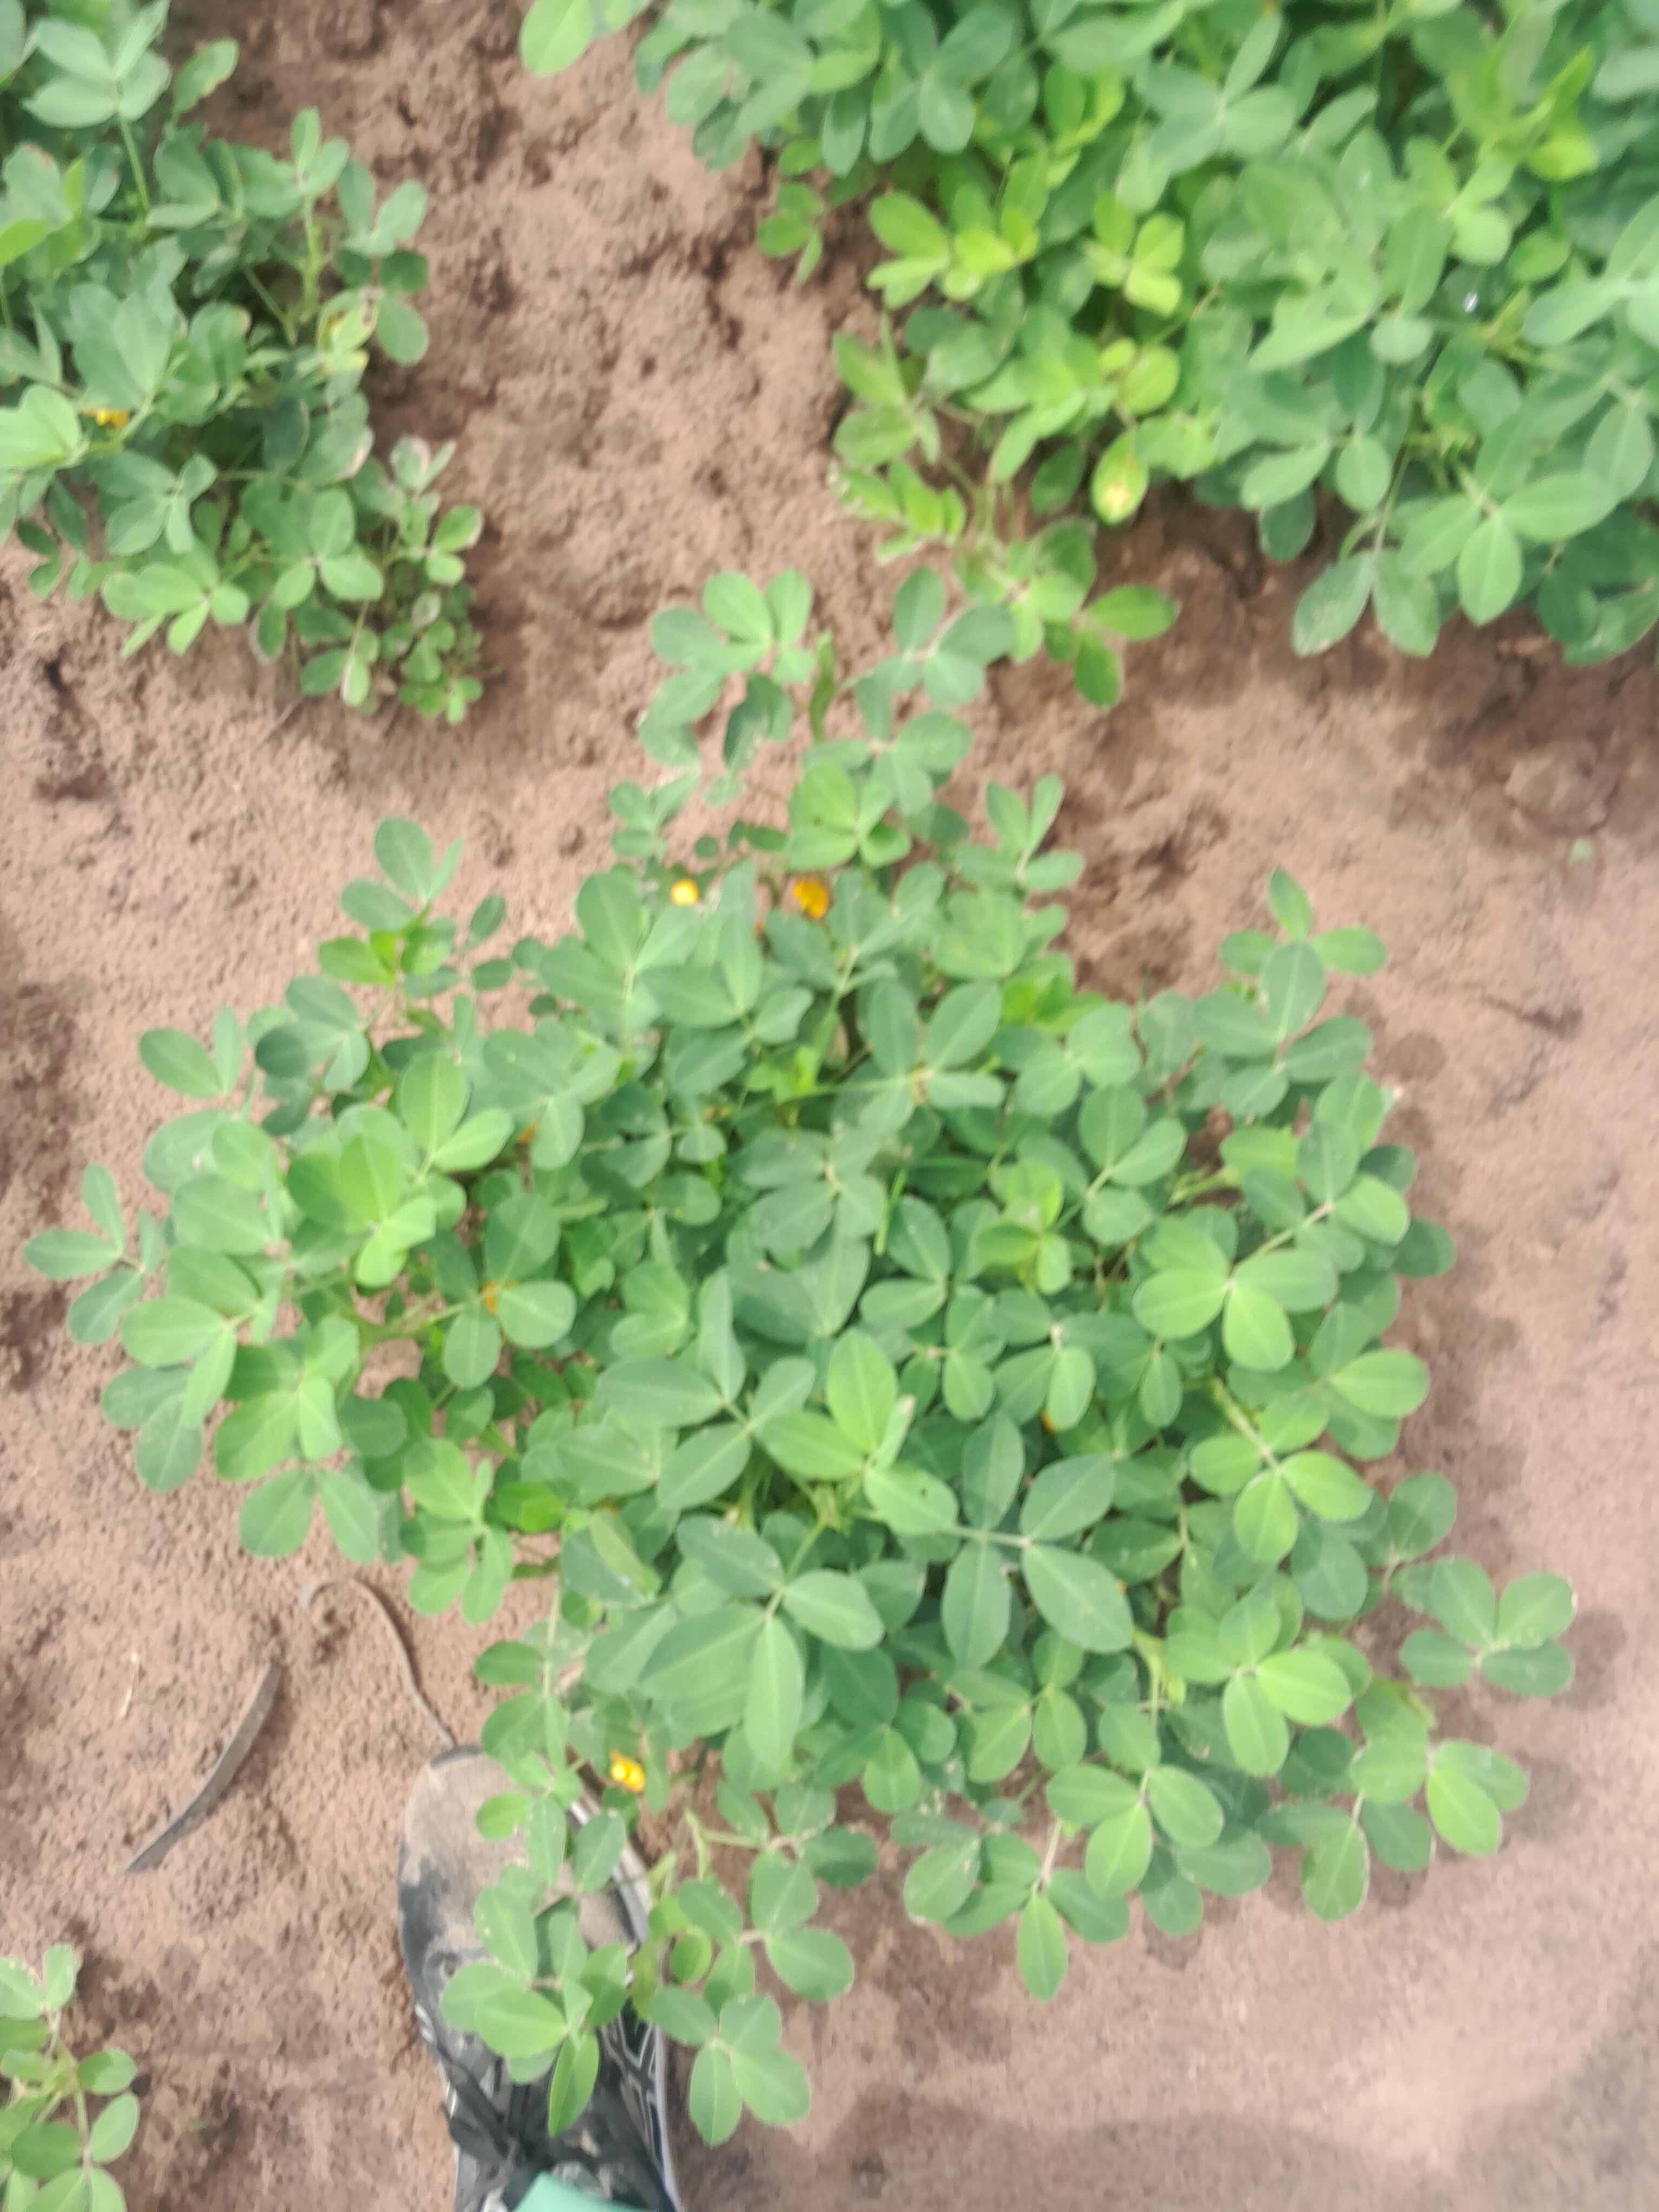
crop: groundnut
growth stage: flowering
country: Senegal
